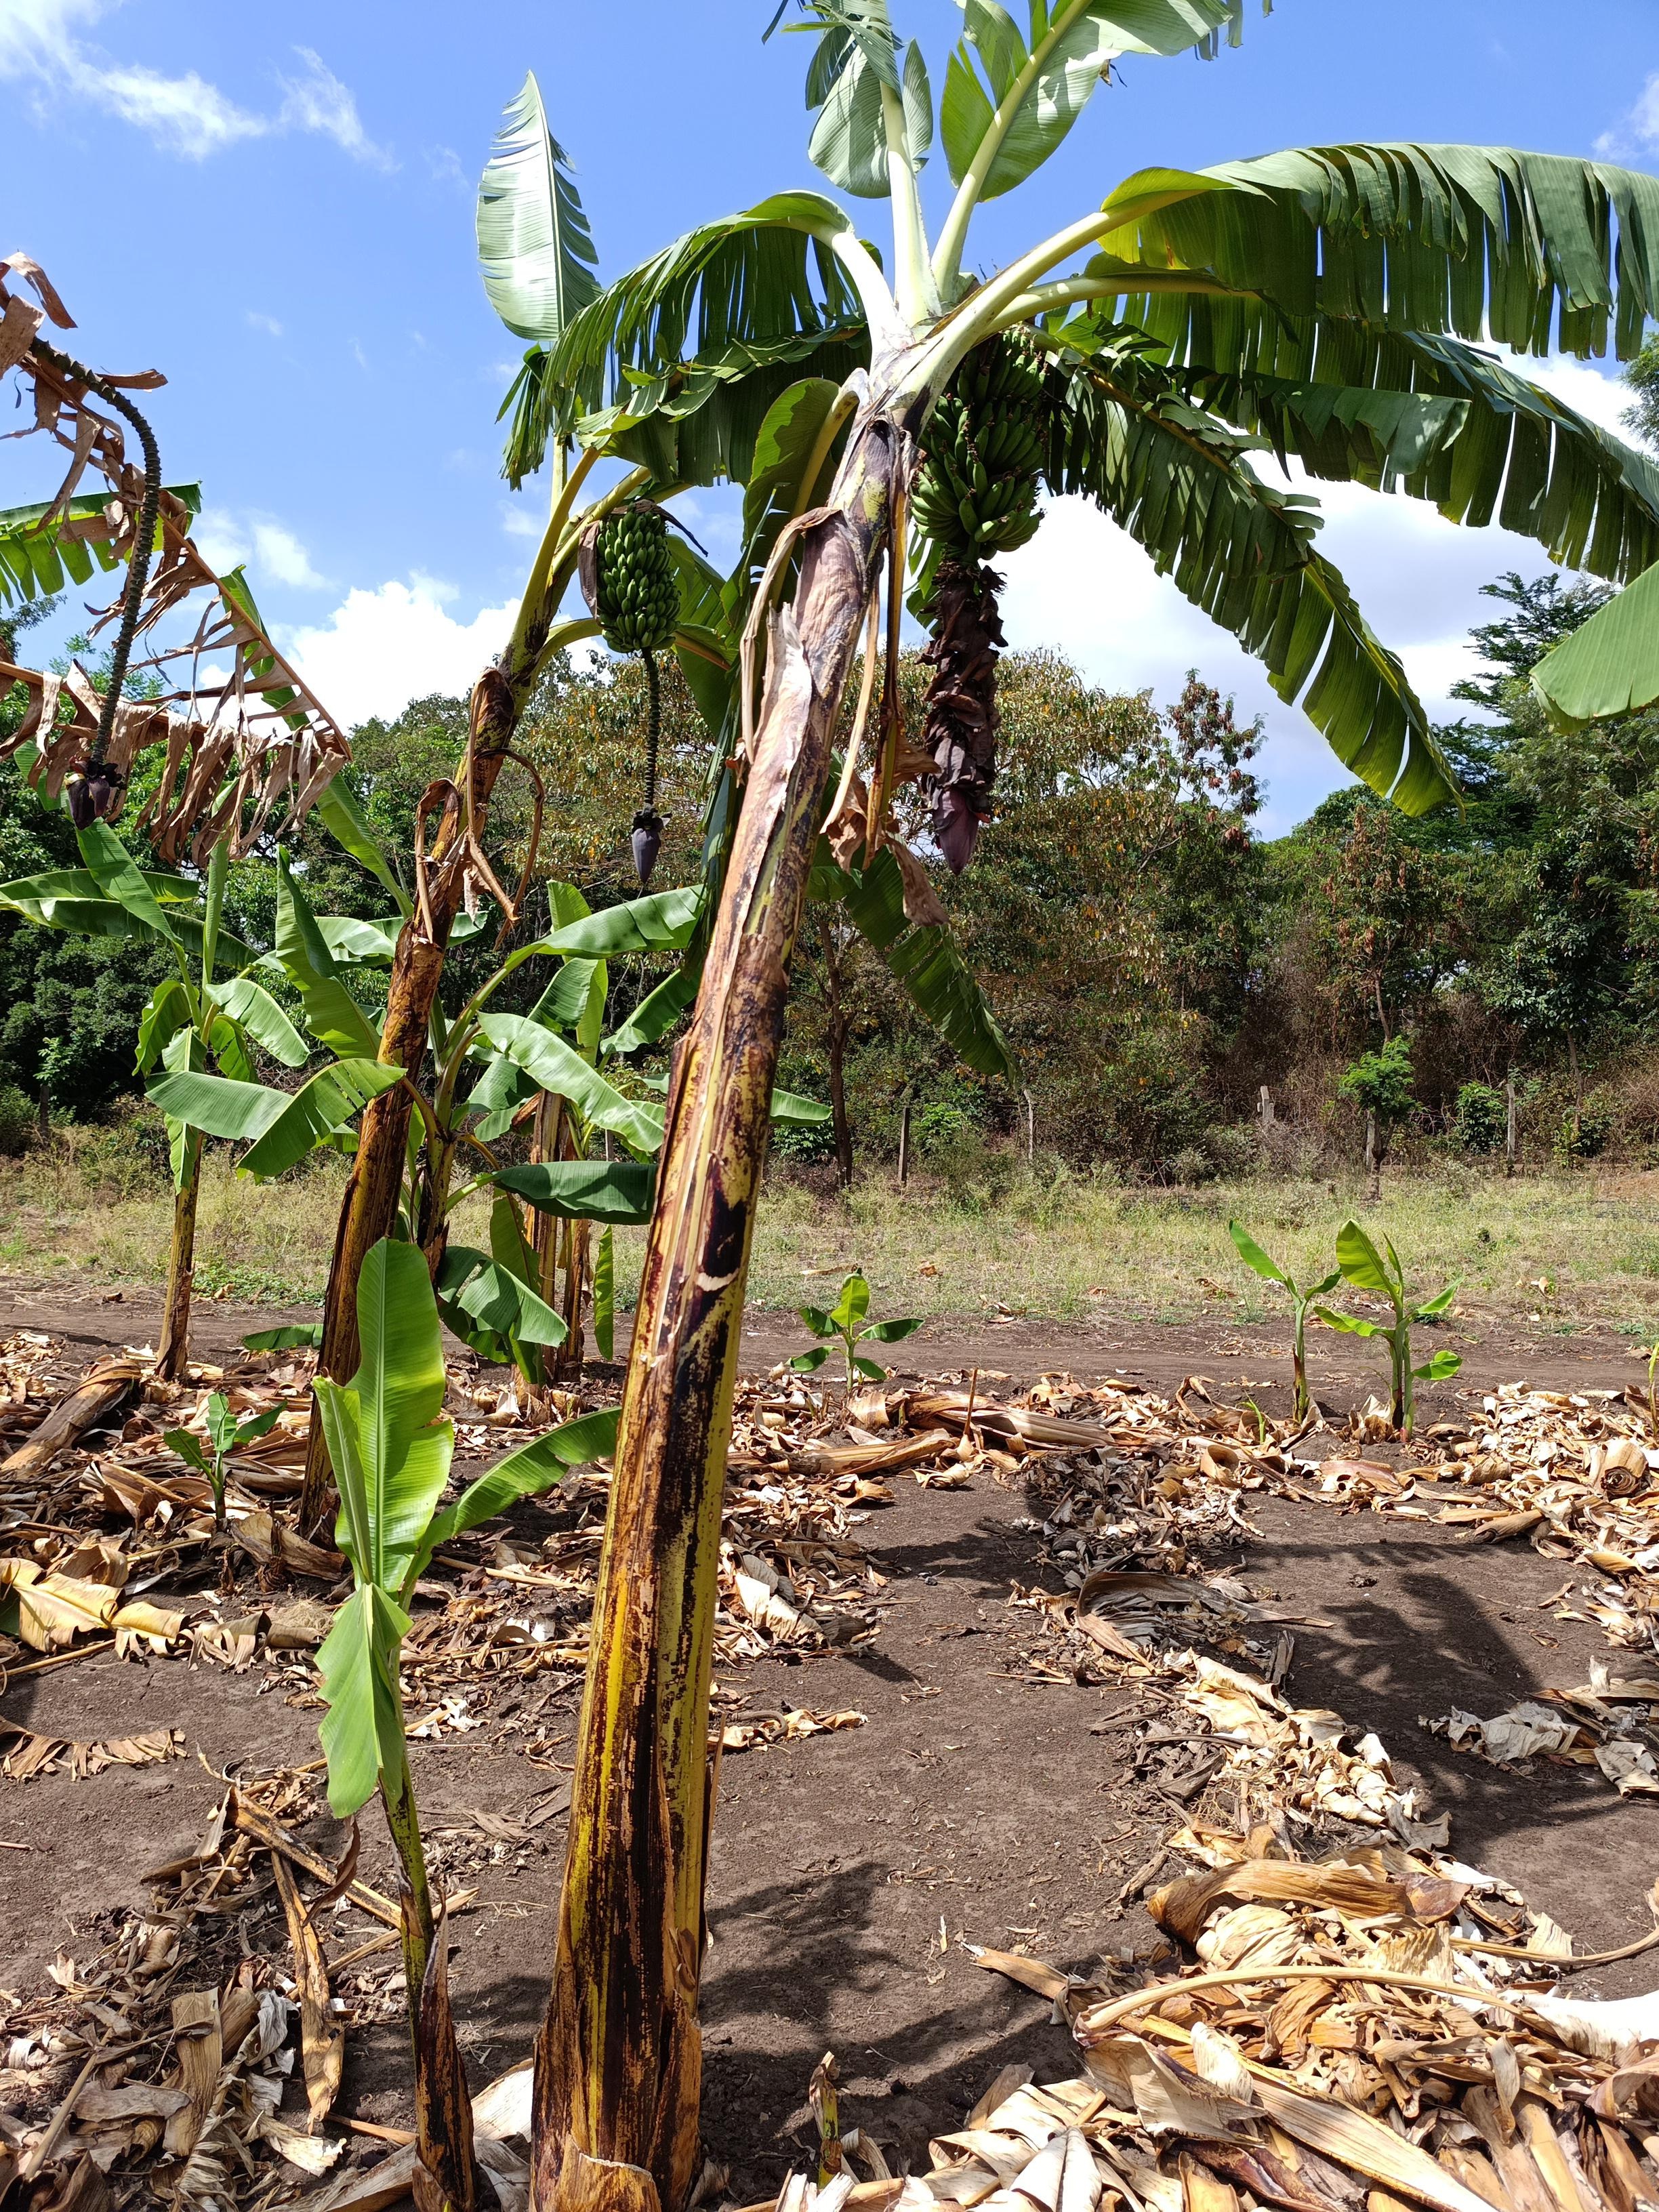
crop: banana
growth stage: development fruit
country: Tanzania
